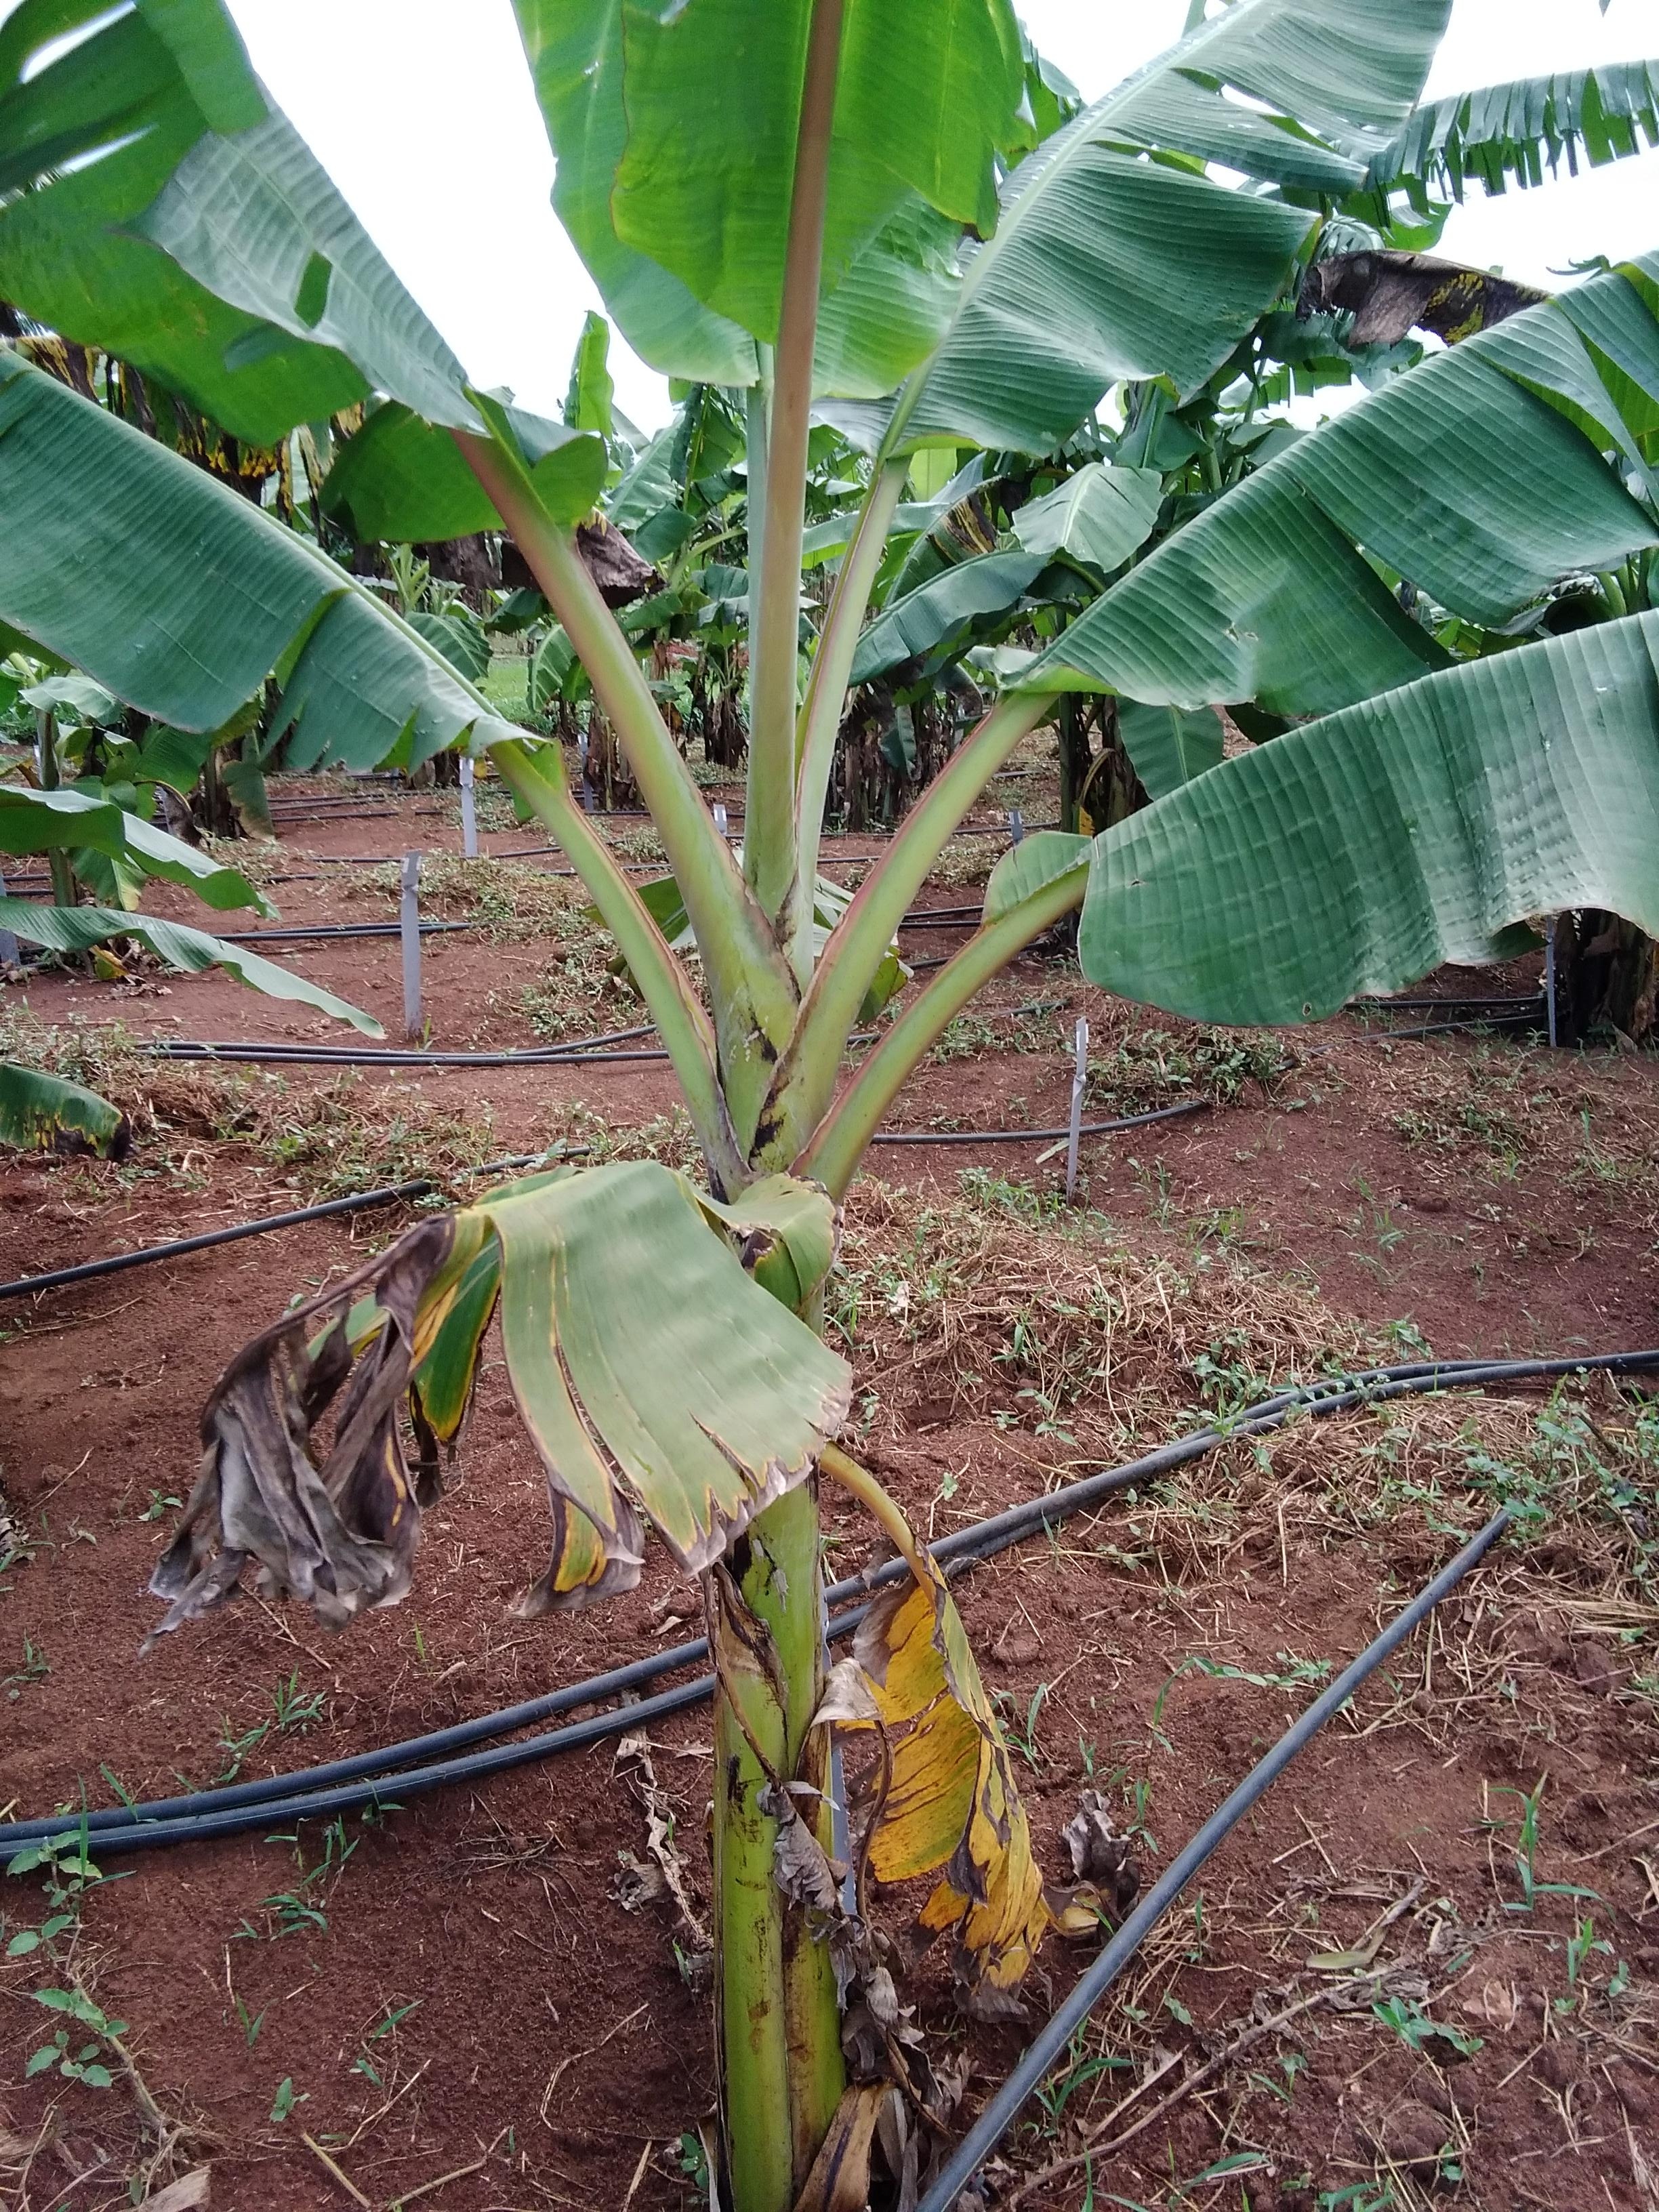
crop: banana
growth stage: vegetative
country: Tanzania
